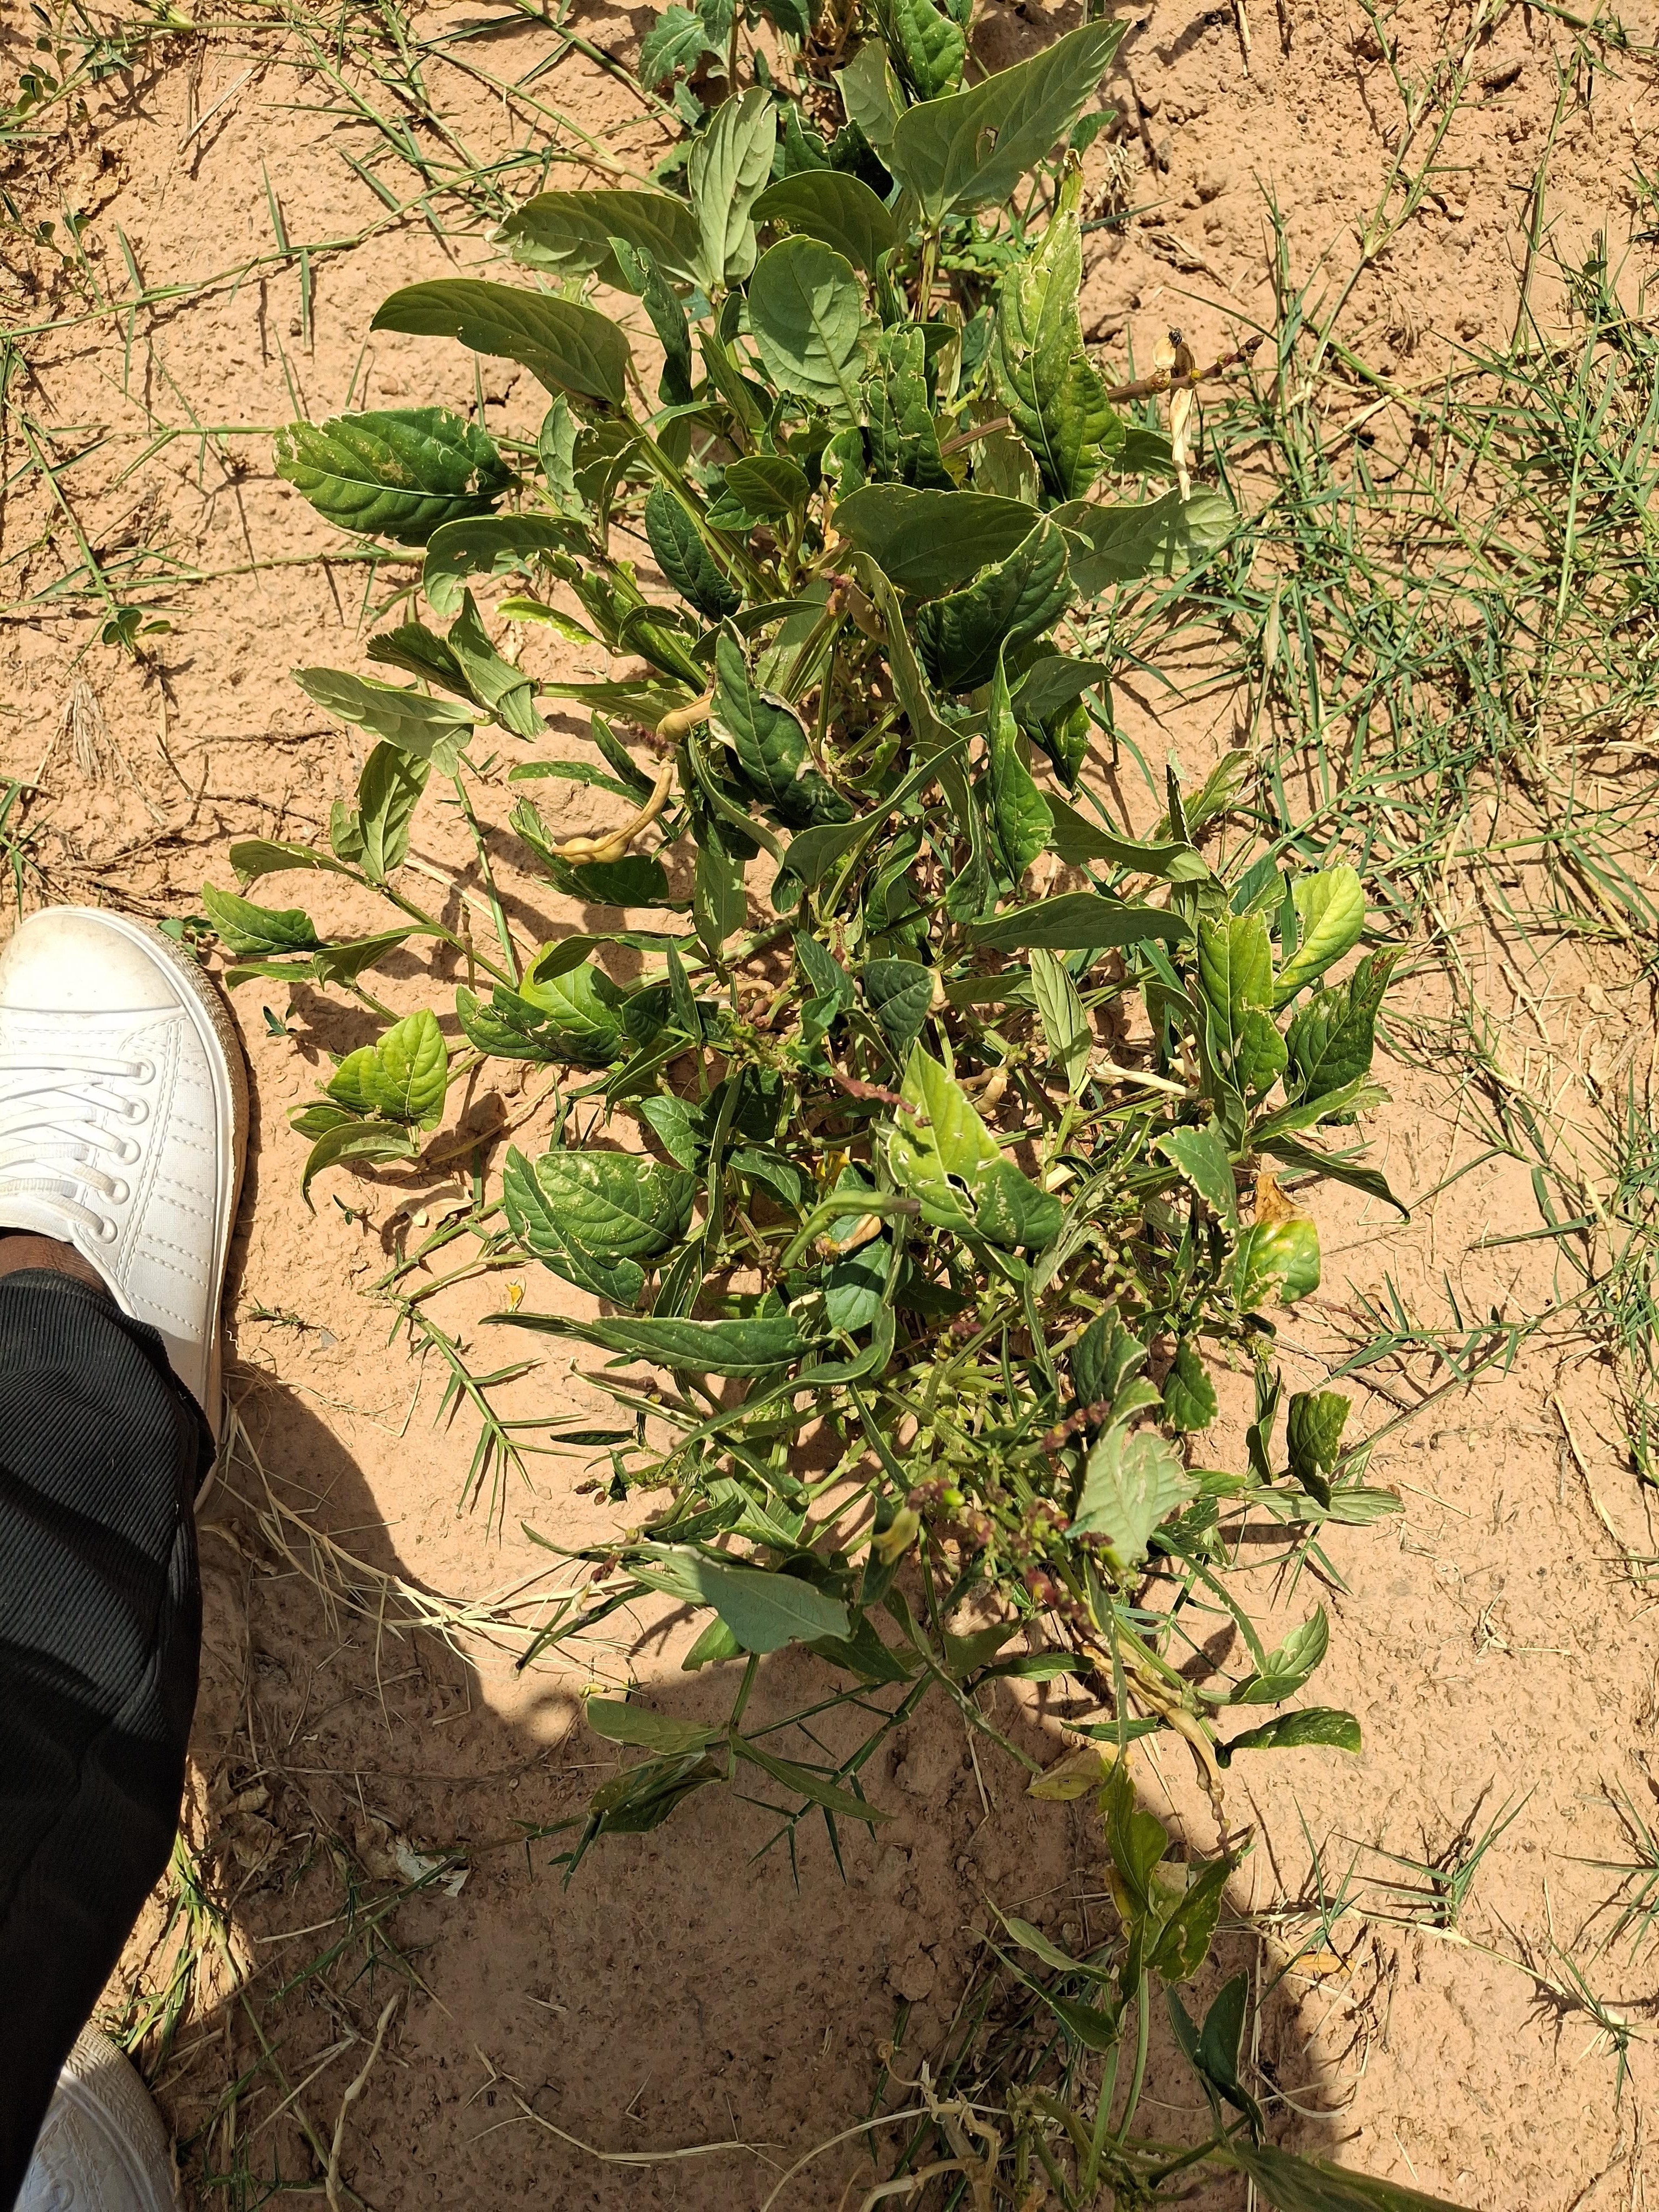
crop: cowpea
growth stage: harvest maturity
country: Nigeria
